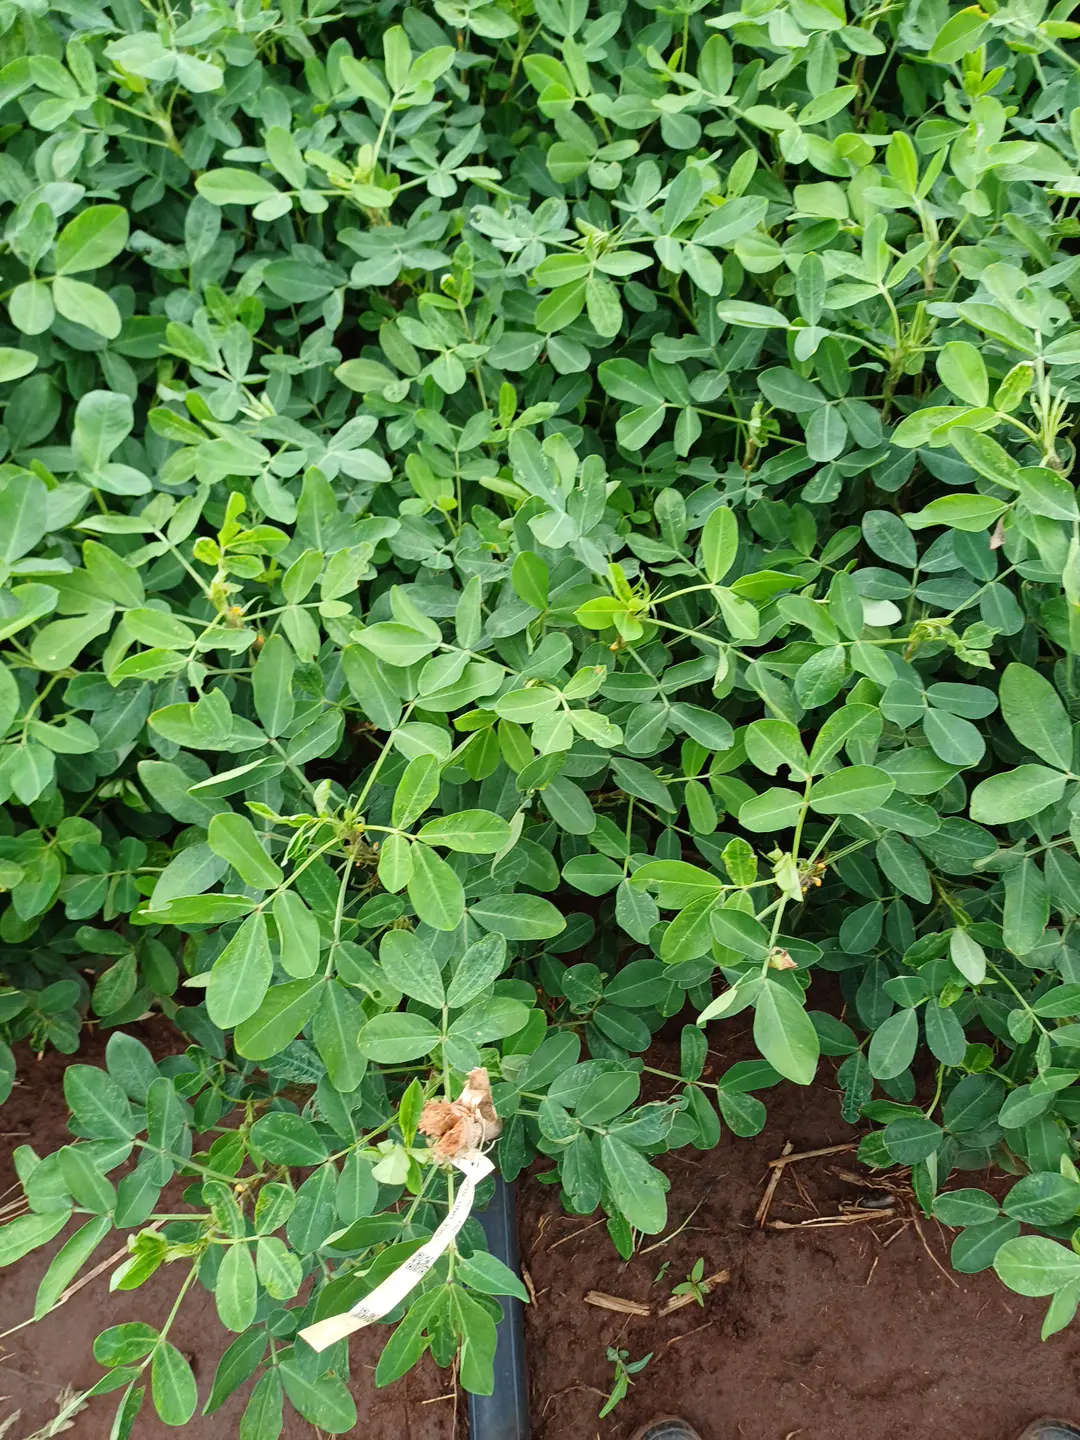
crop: groundnut
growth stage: flowering
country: Kenya
